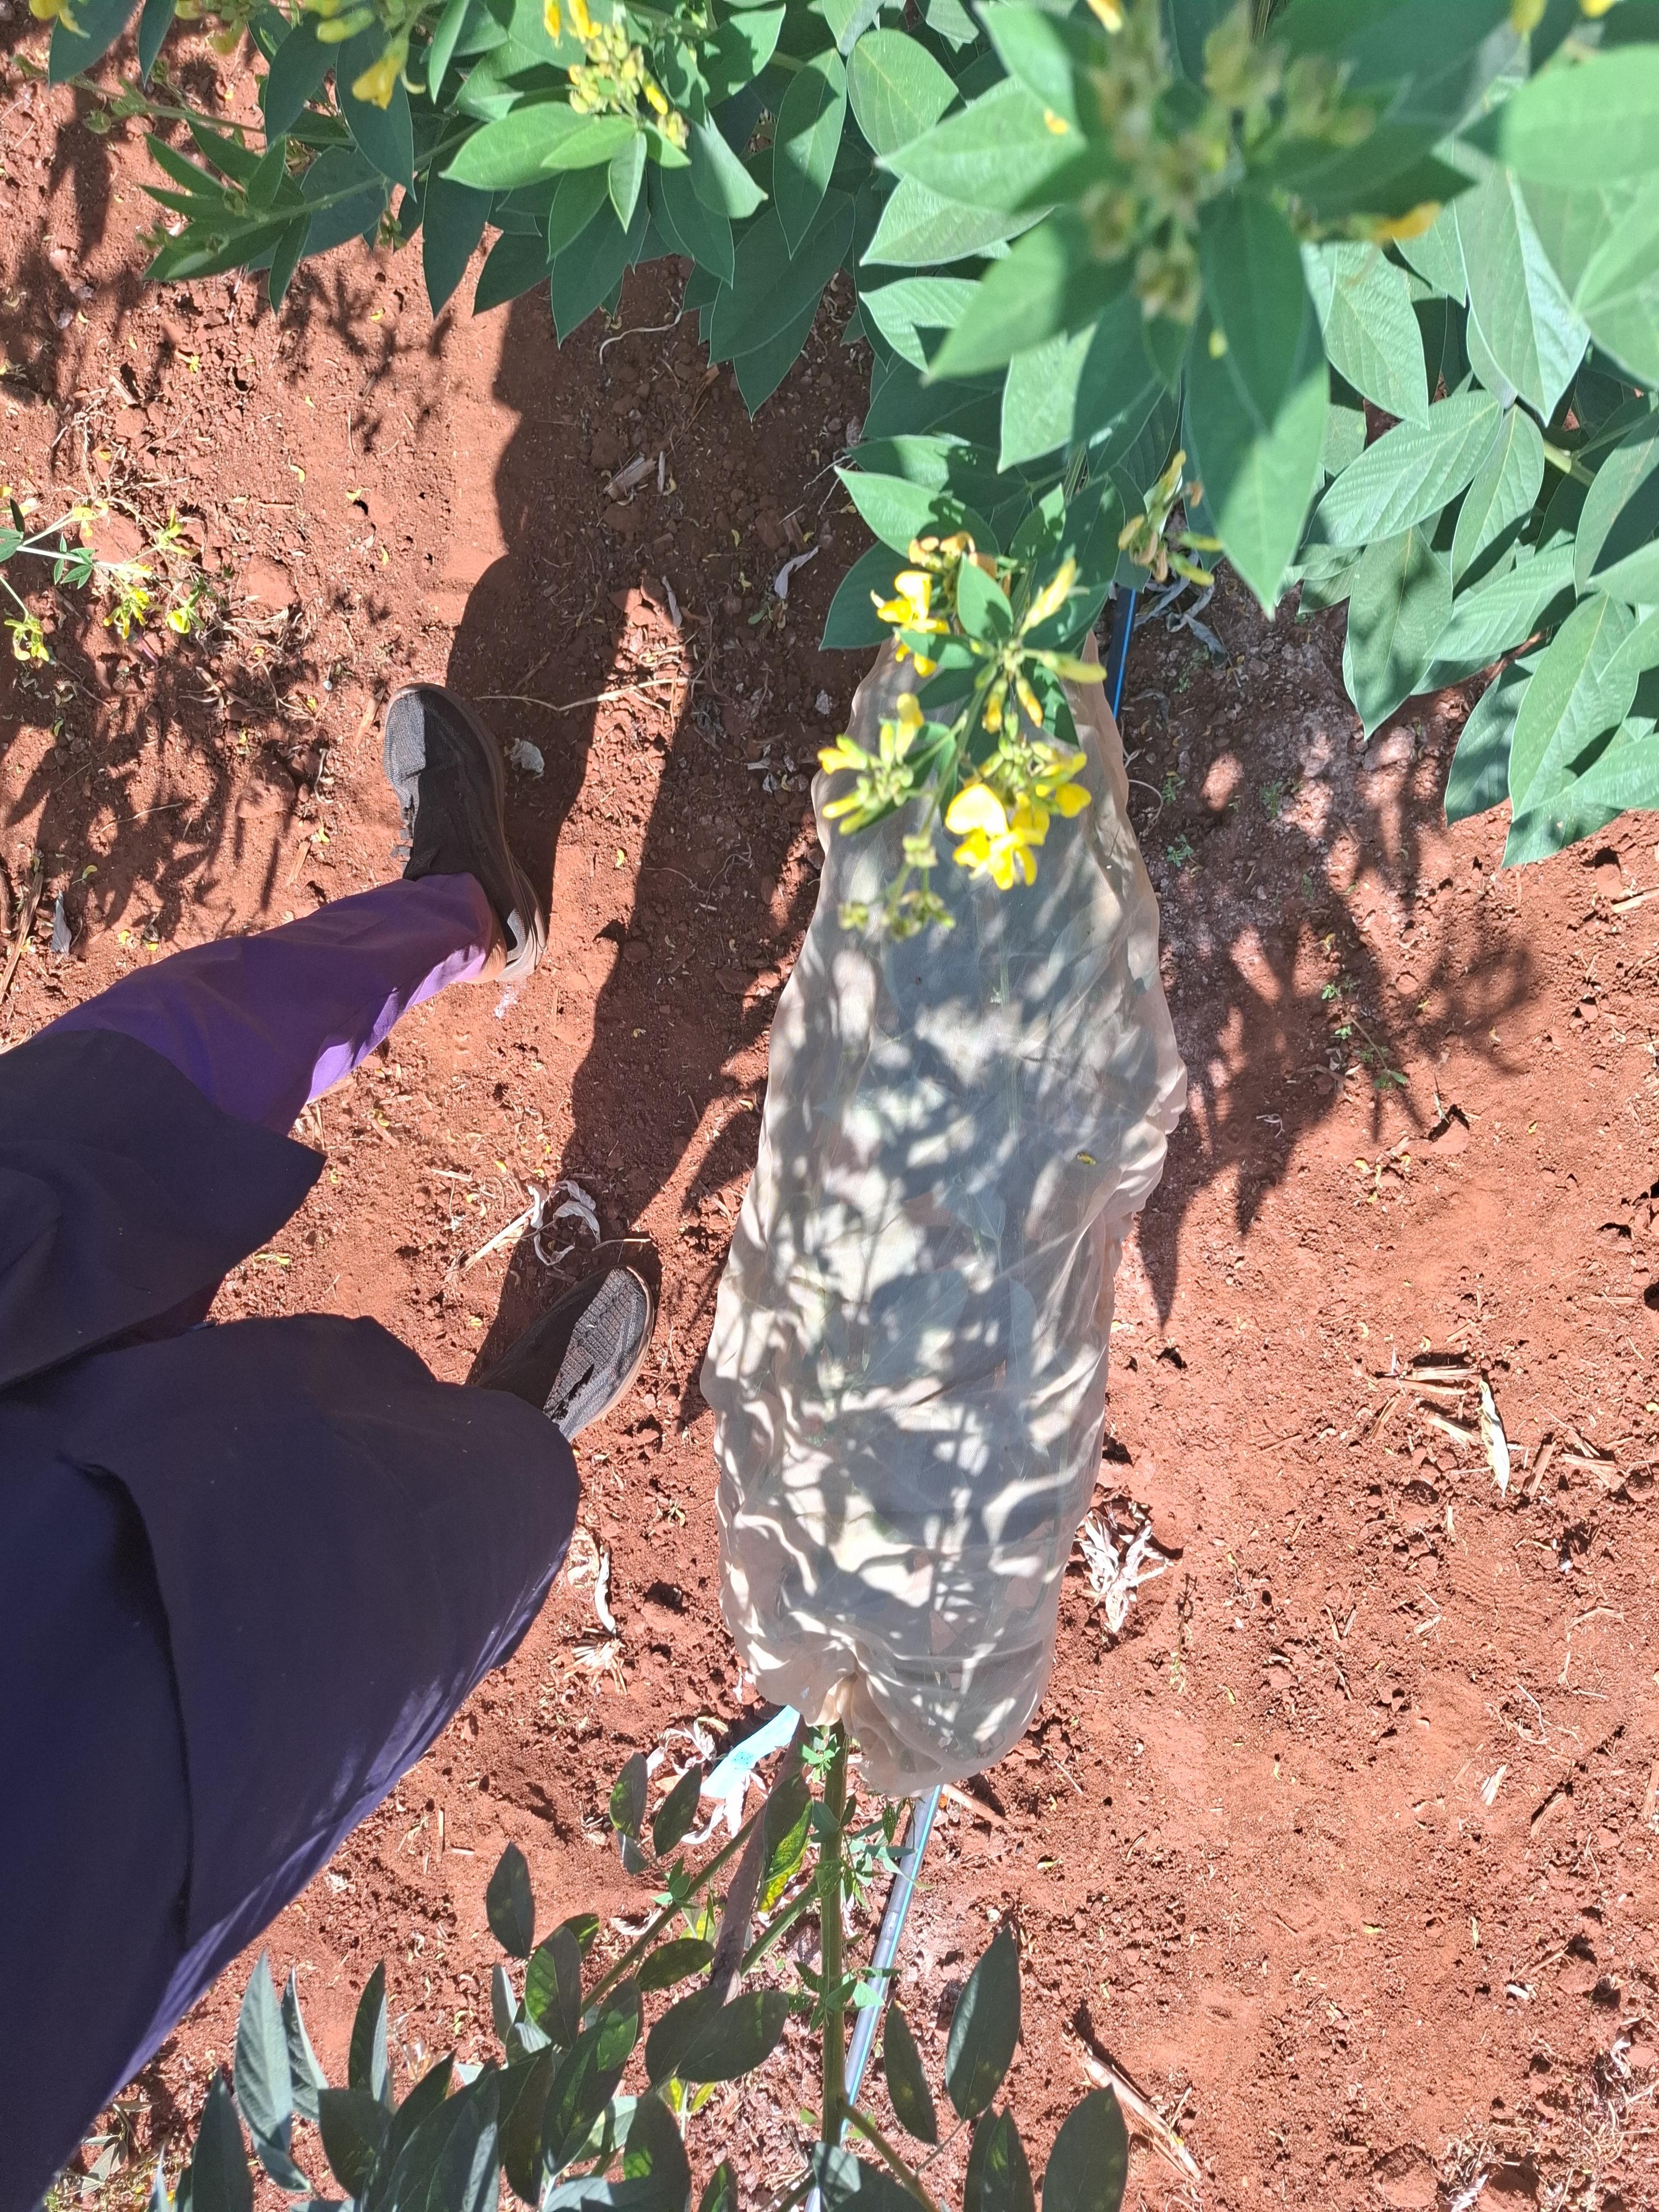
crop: pigeonpea
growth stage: development pod
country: Kenya
